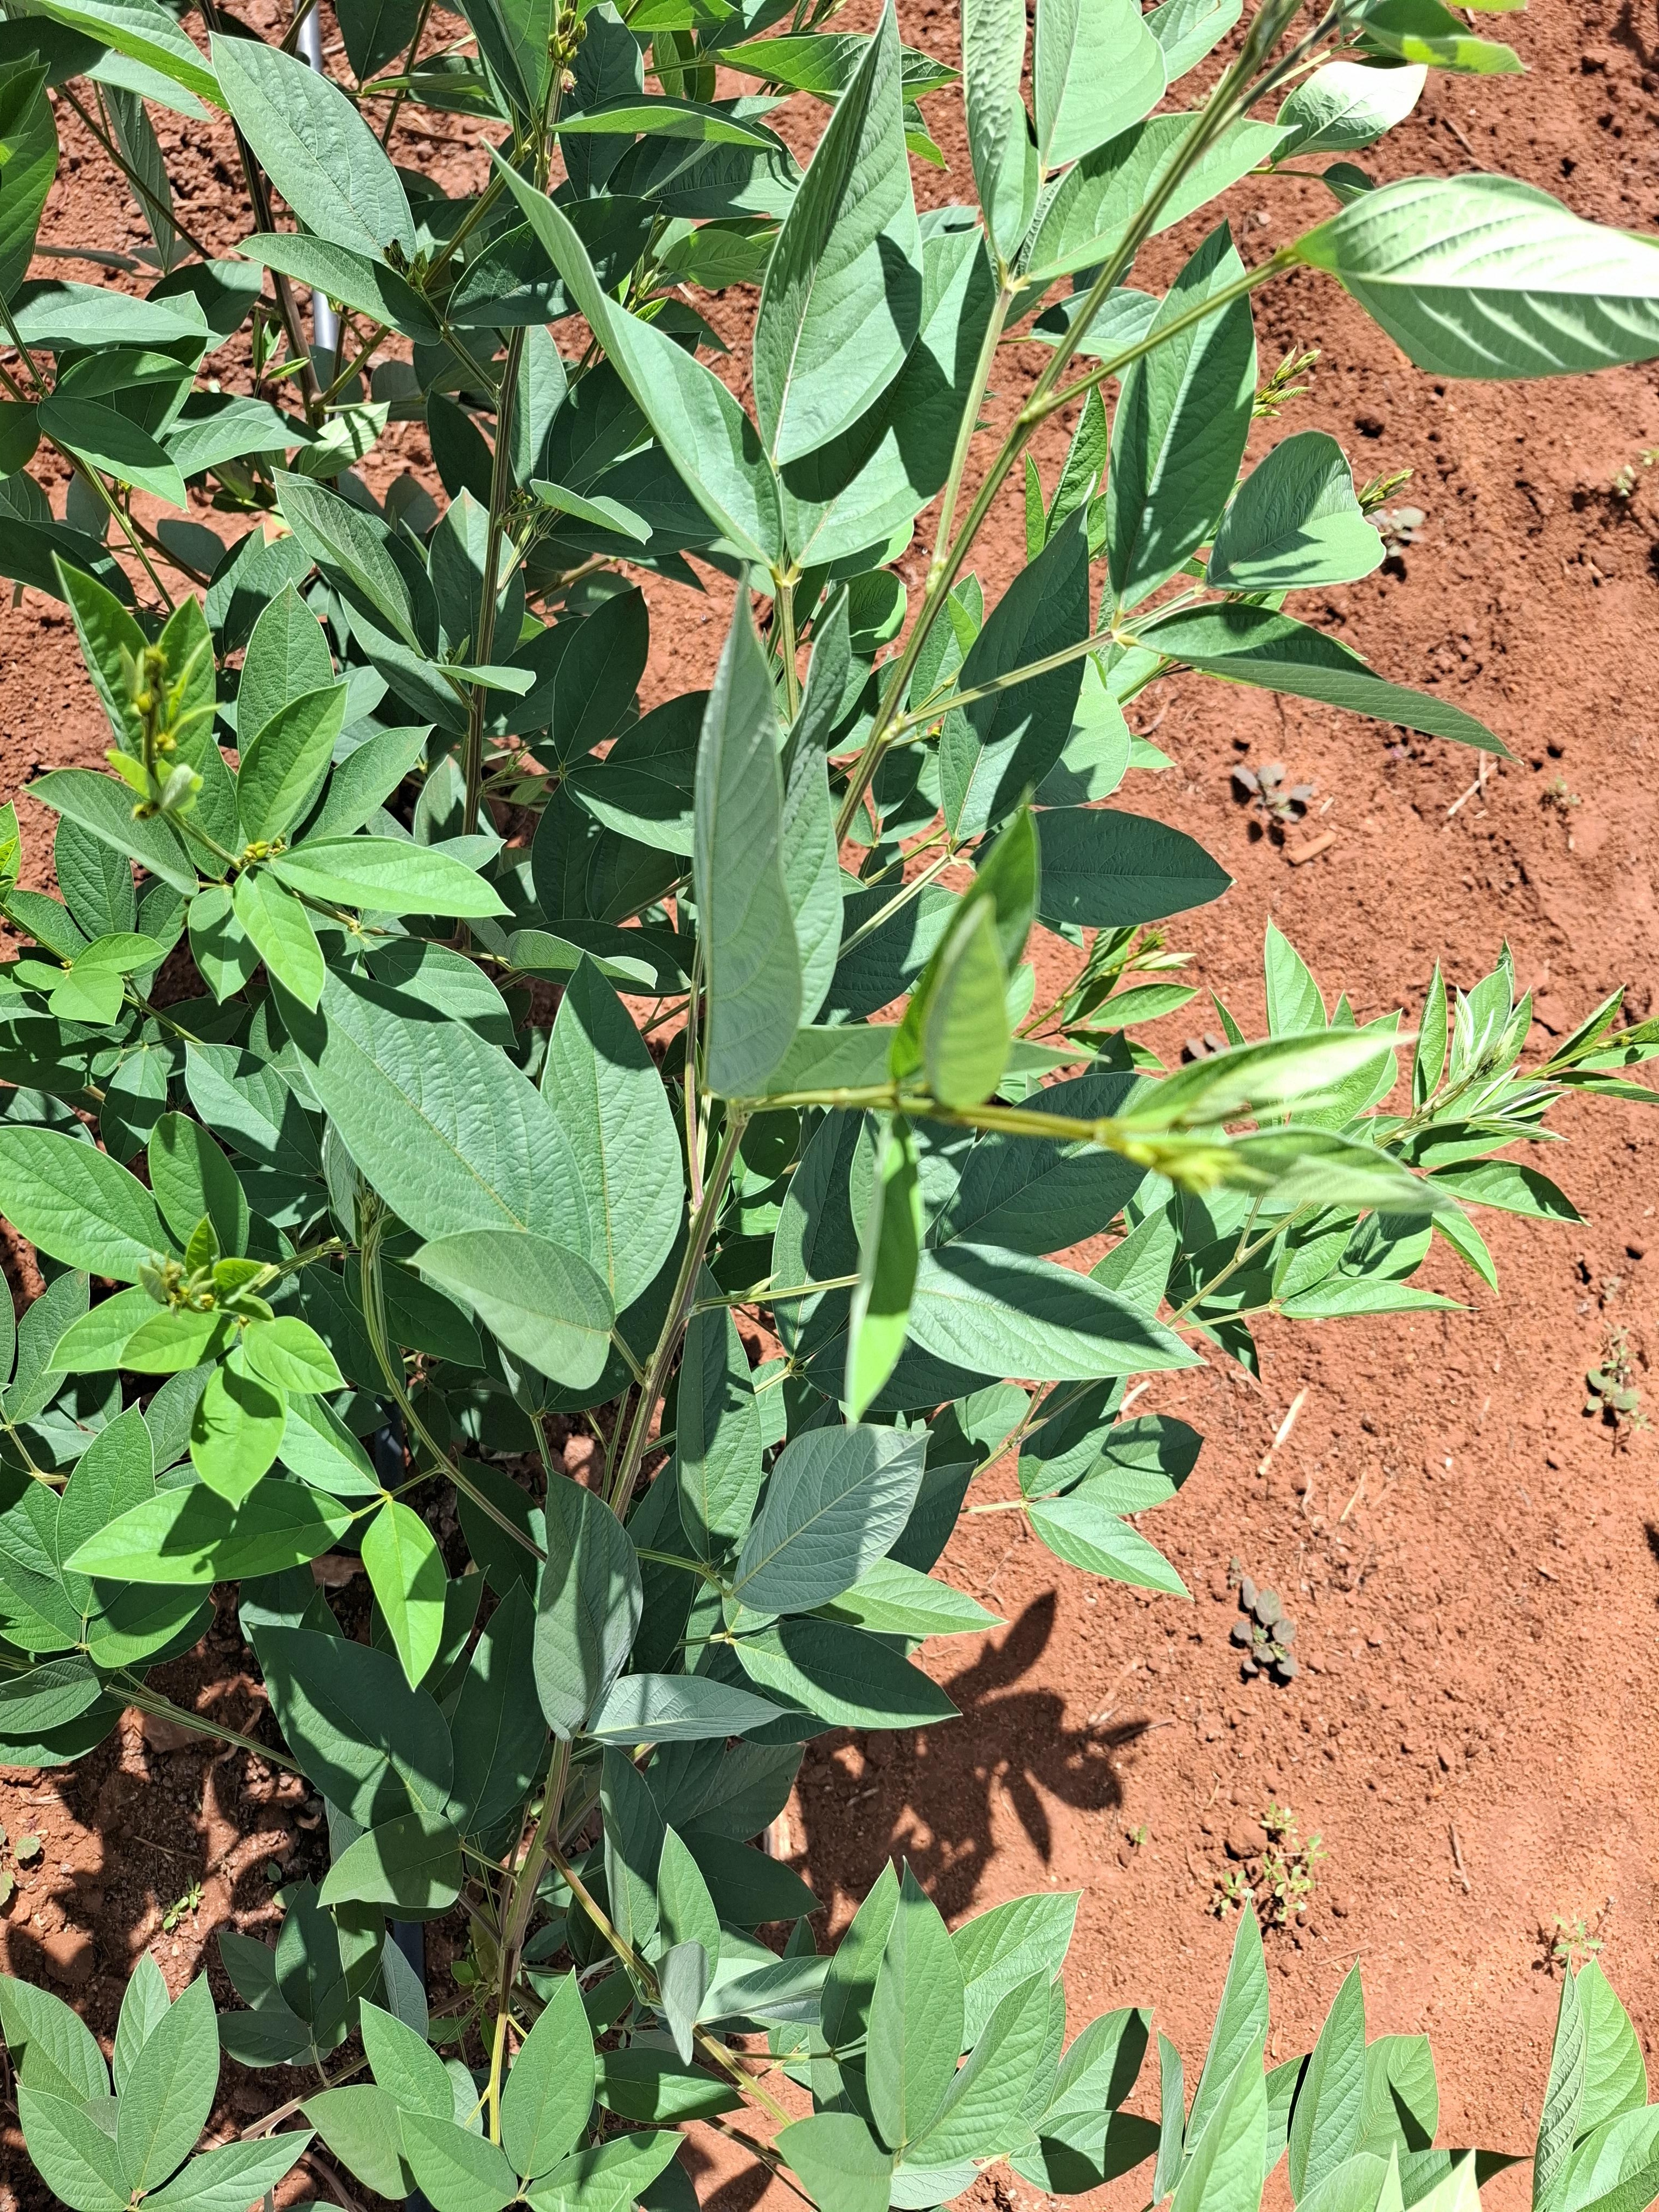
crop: pigeonpea
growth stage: flowering
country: Kenya
